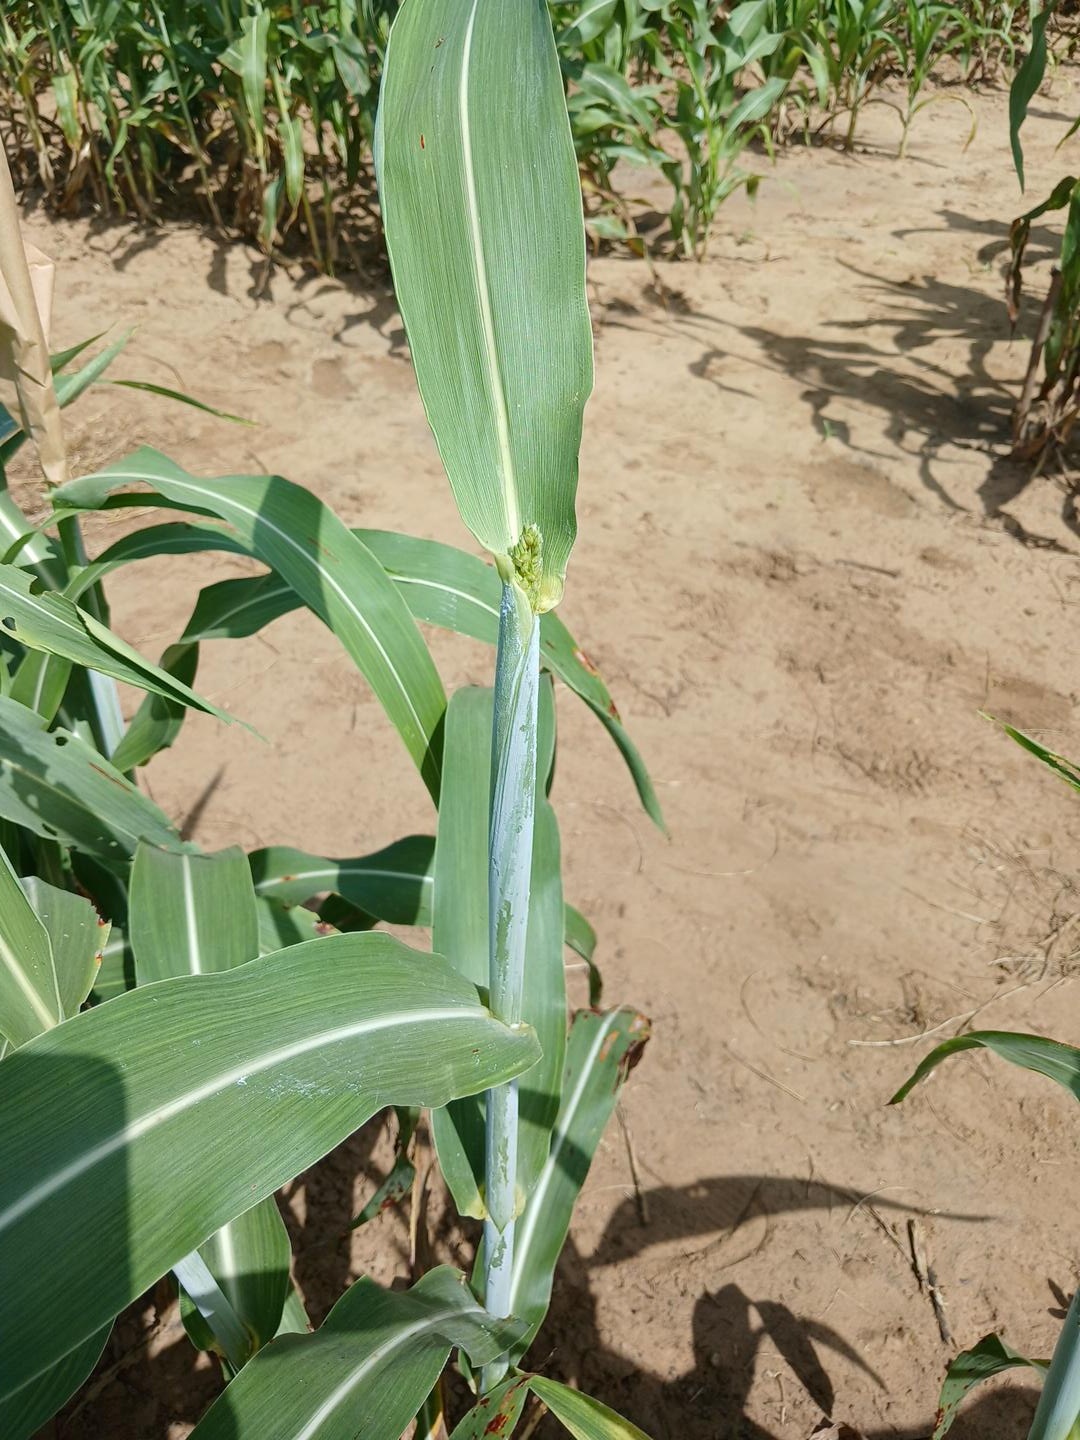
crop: sorghum
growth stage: heading tuber
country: Senegal
